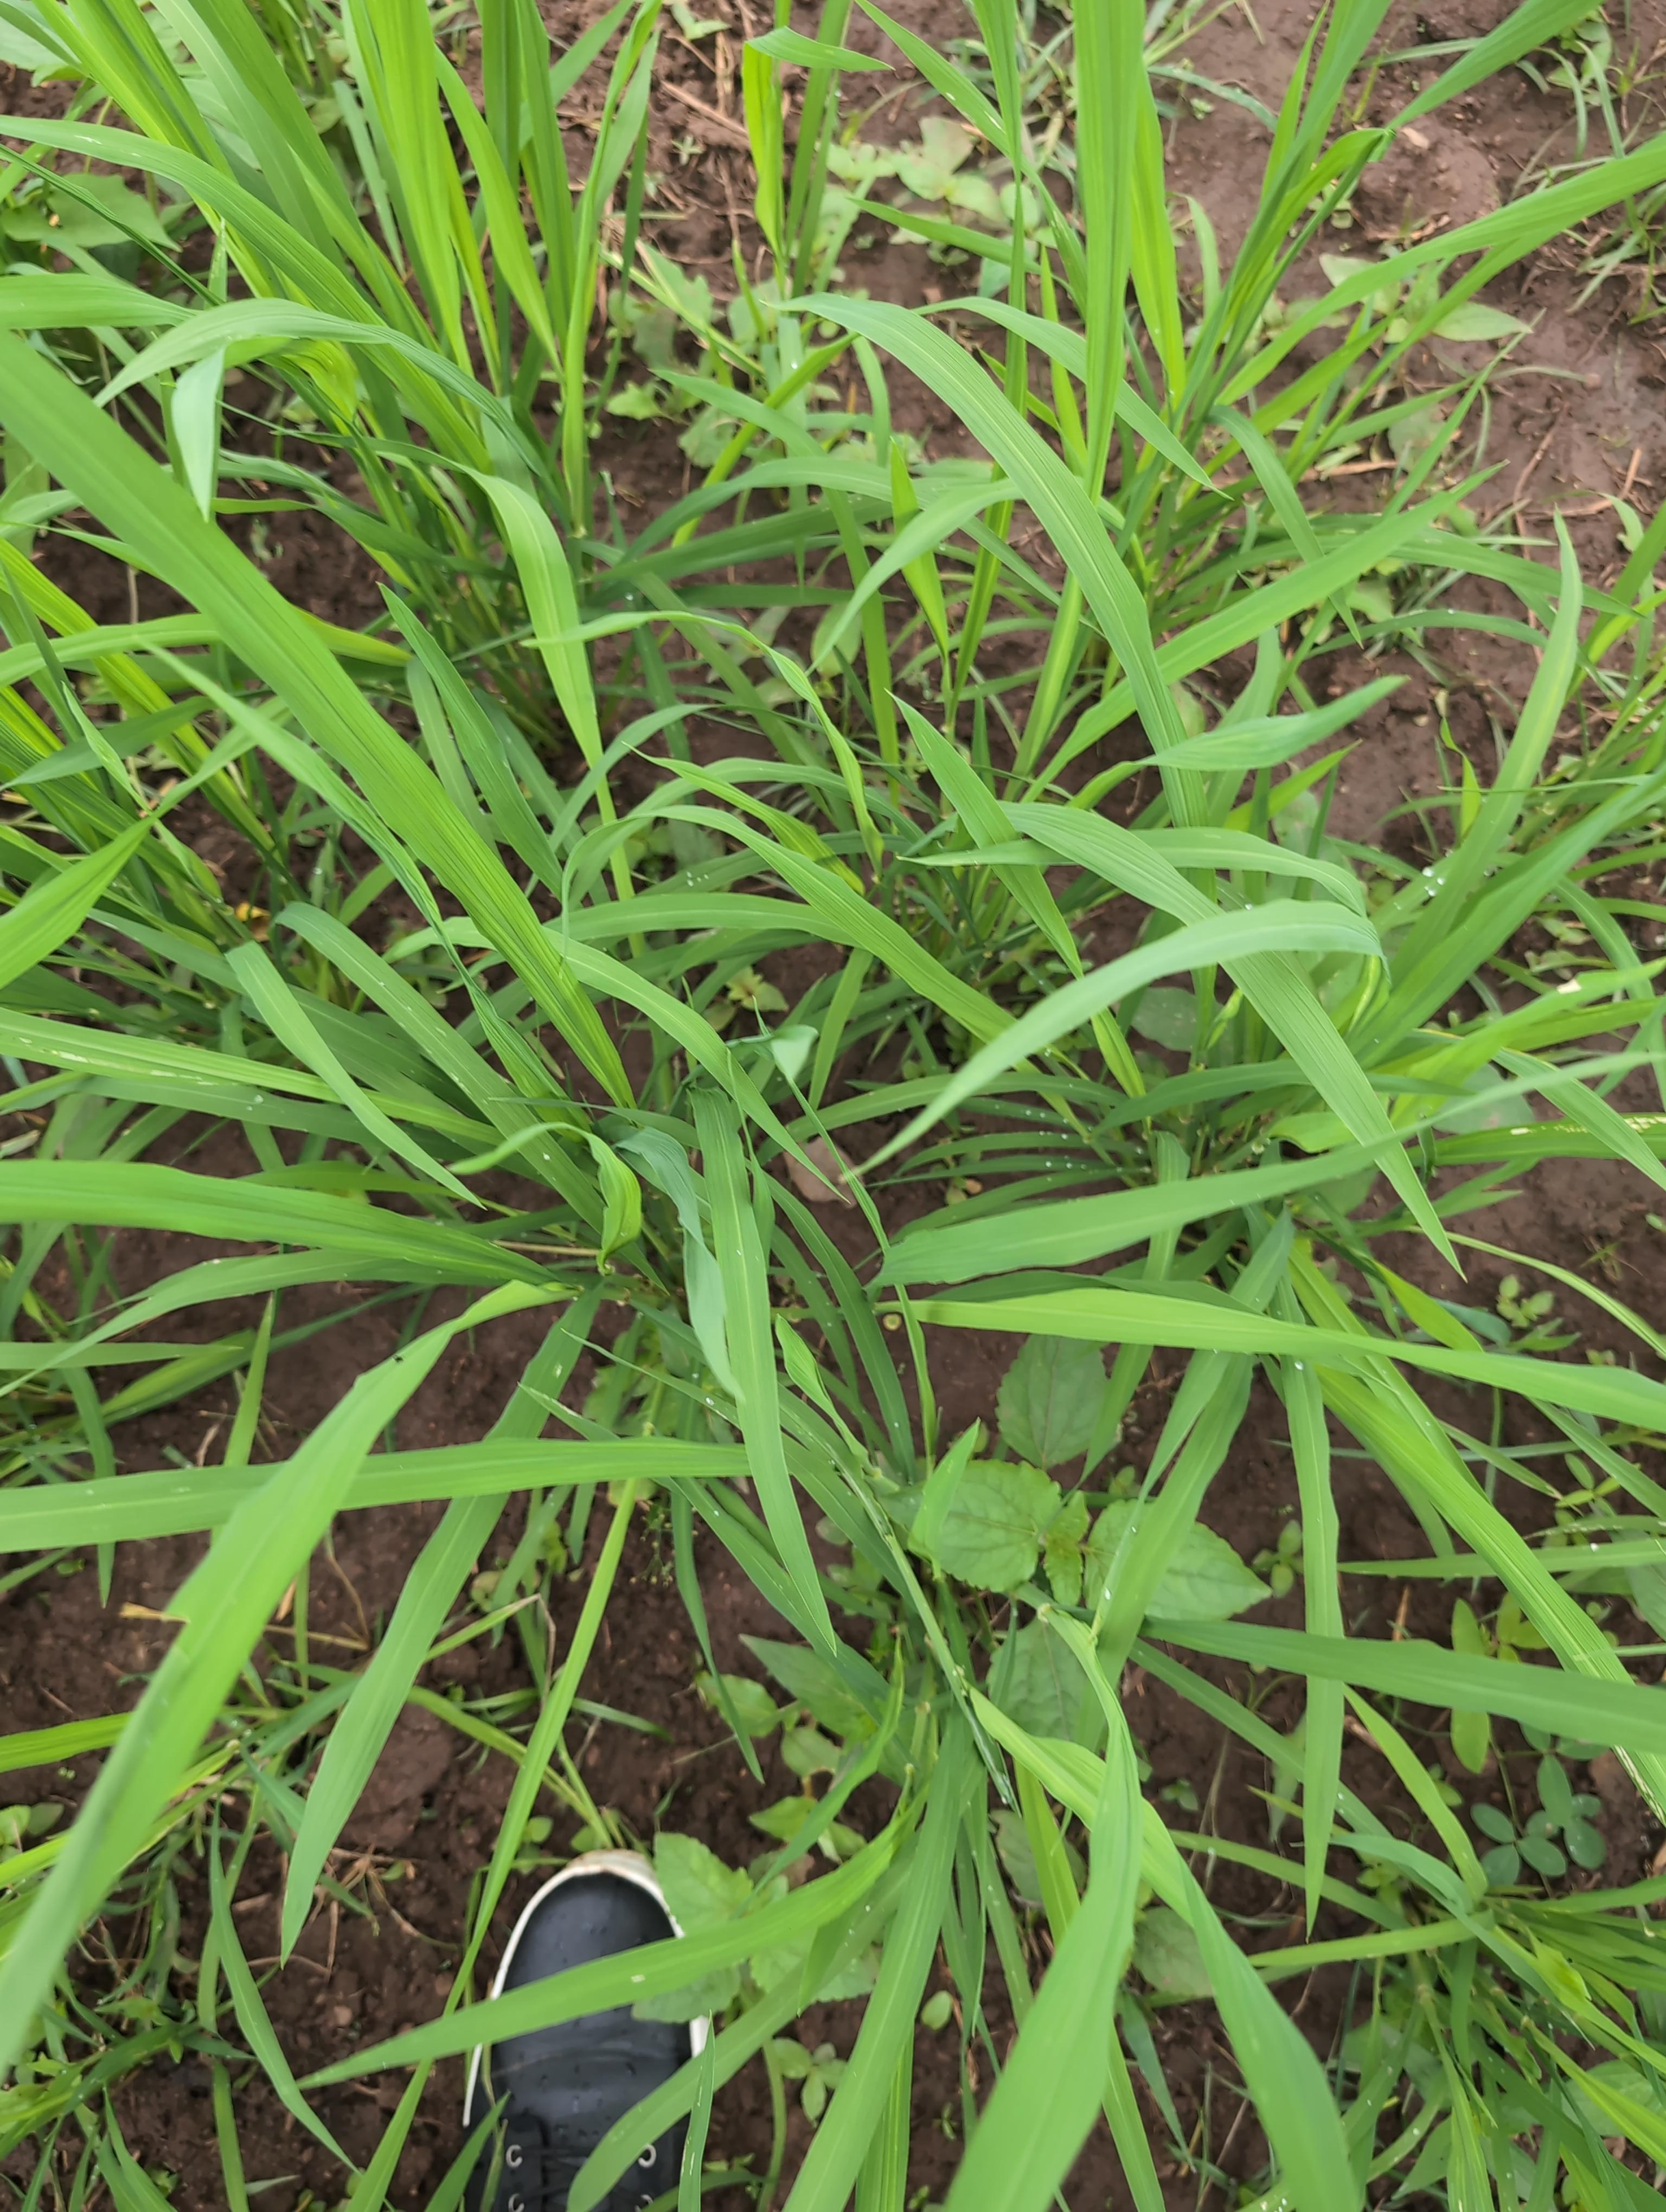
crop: rice
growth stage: tillering
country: Côte d'Ivoire
